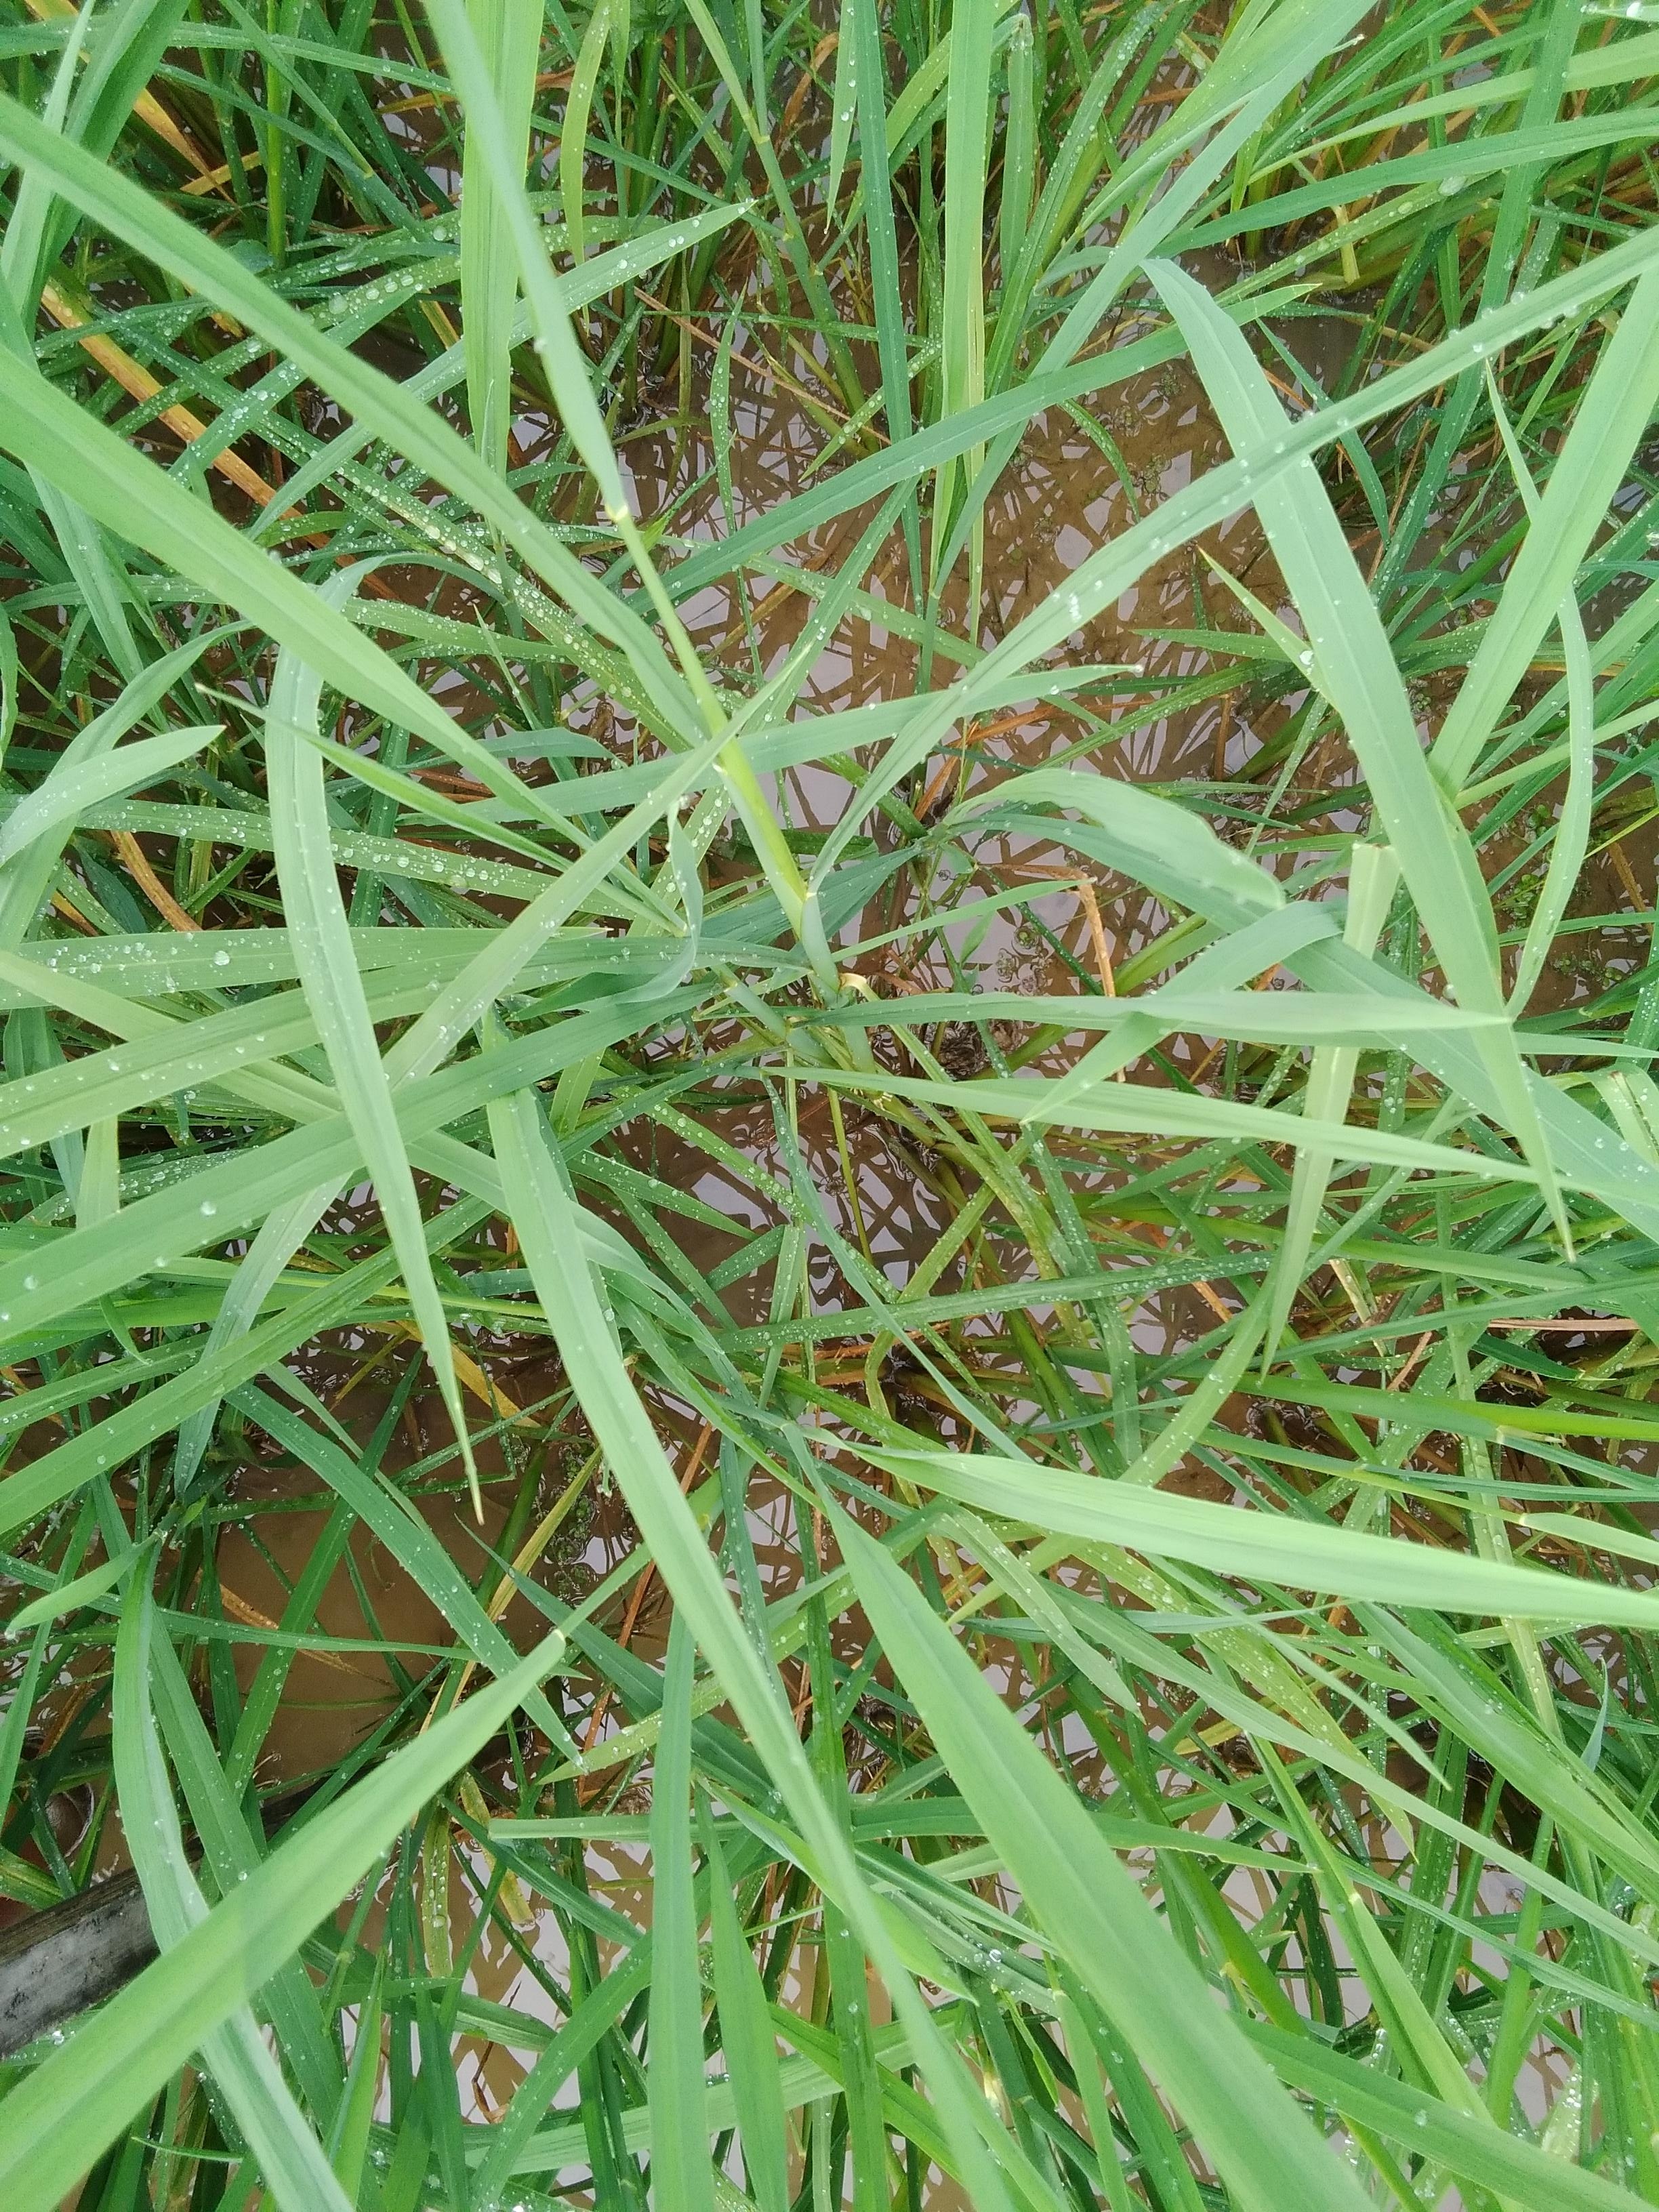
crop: rice
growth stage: booting
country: Nigeria
